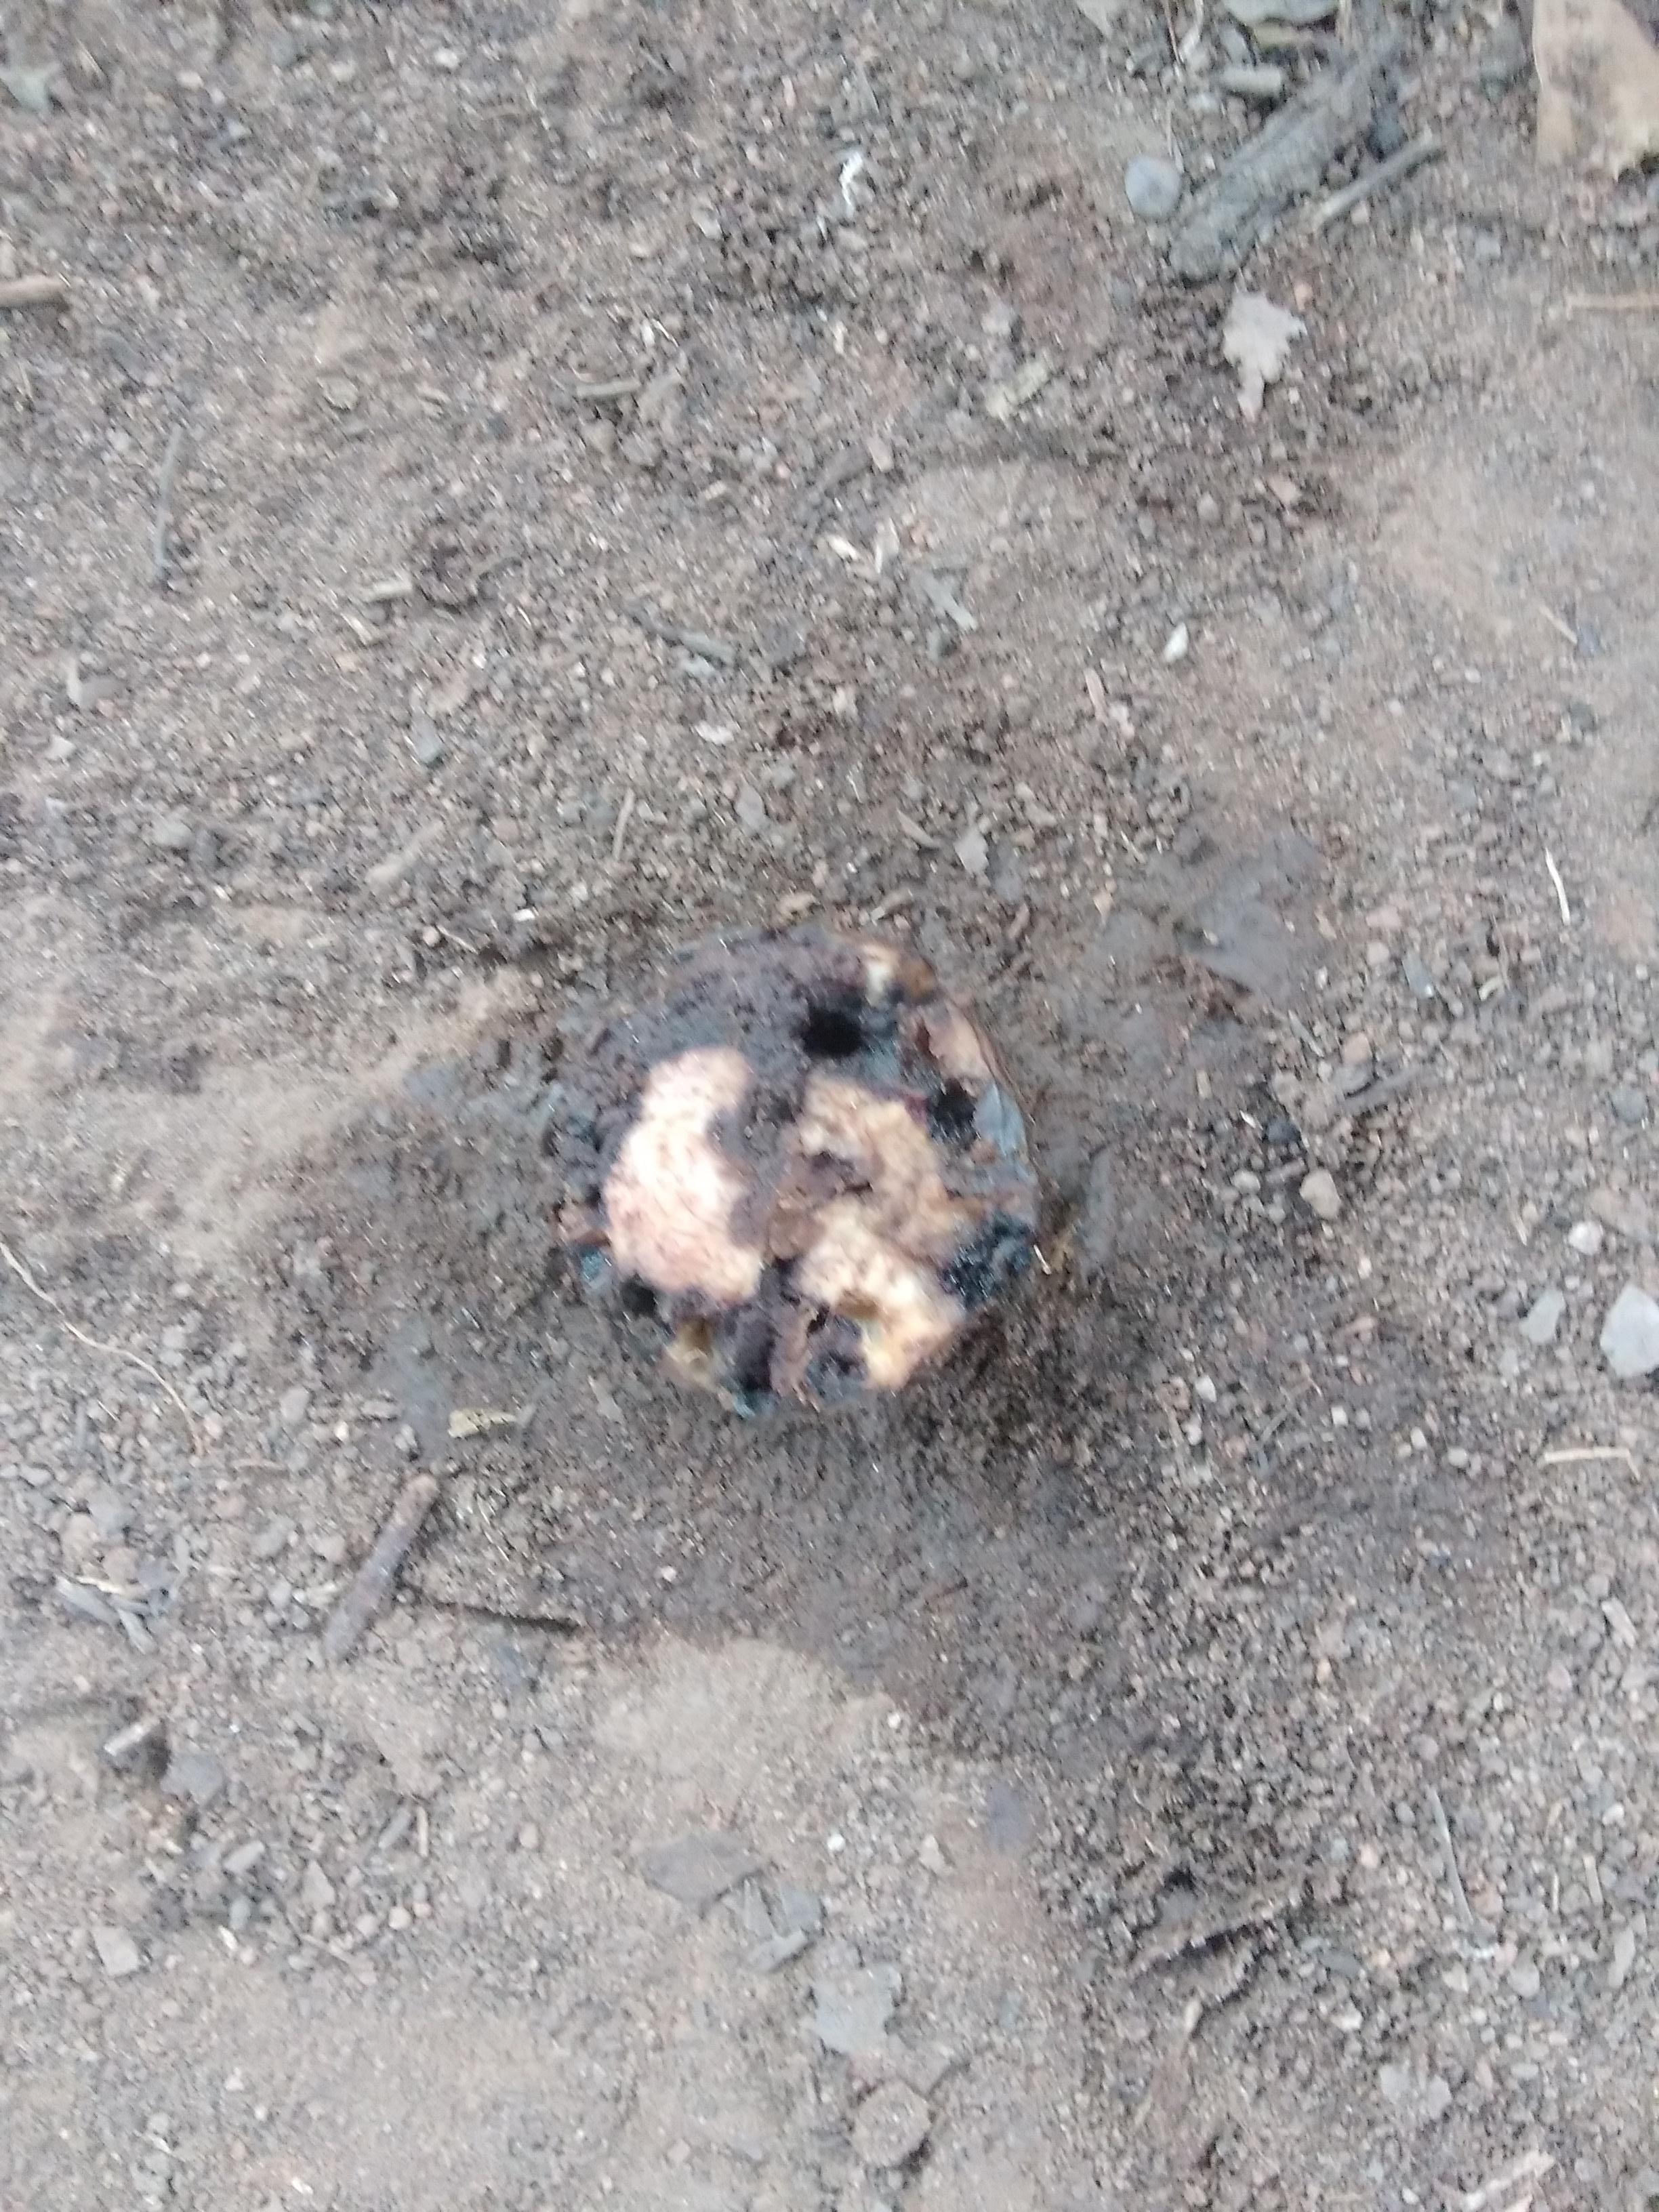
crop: banana
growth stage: vegetative
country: Tanzania
